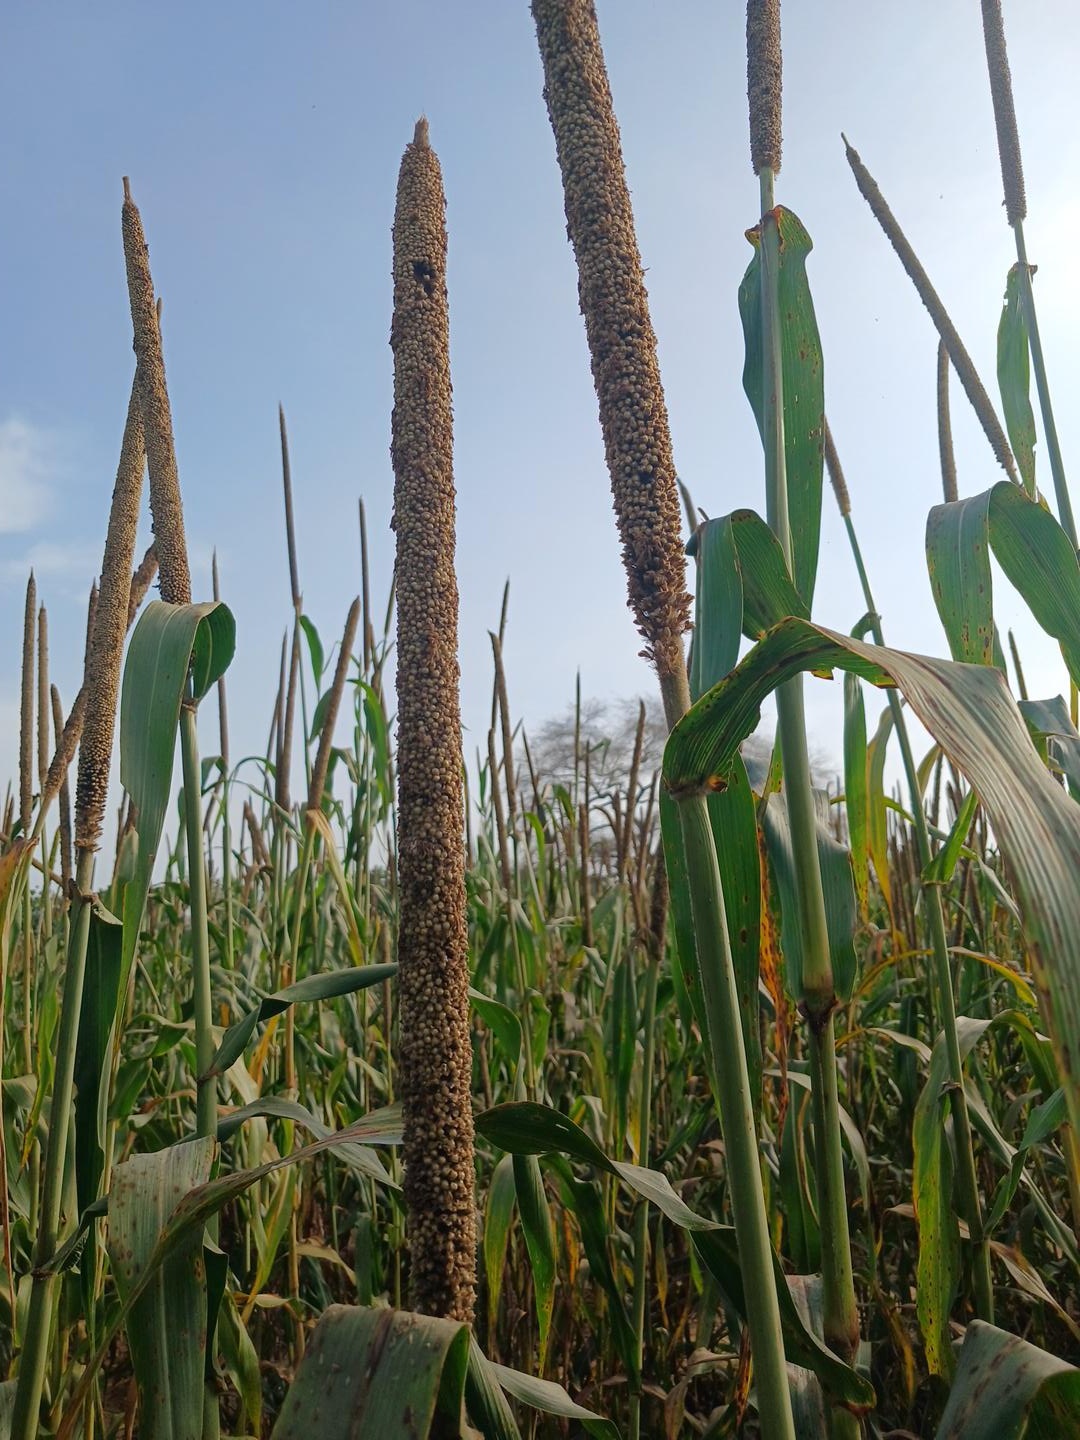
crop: pearl millet
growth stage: maturity
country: Senegal
